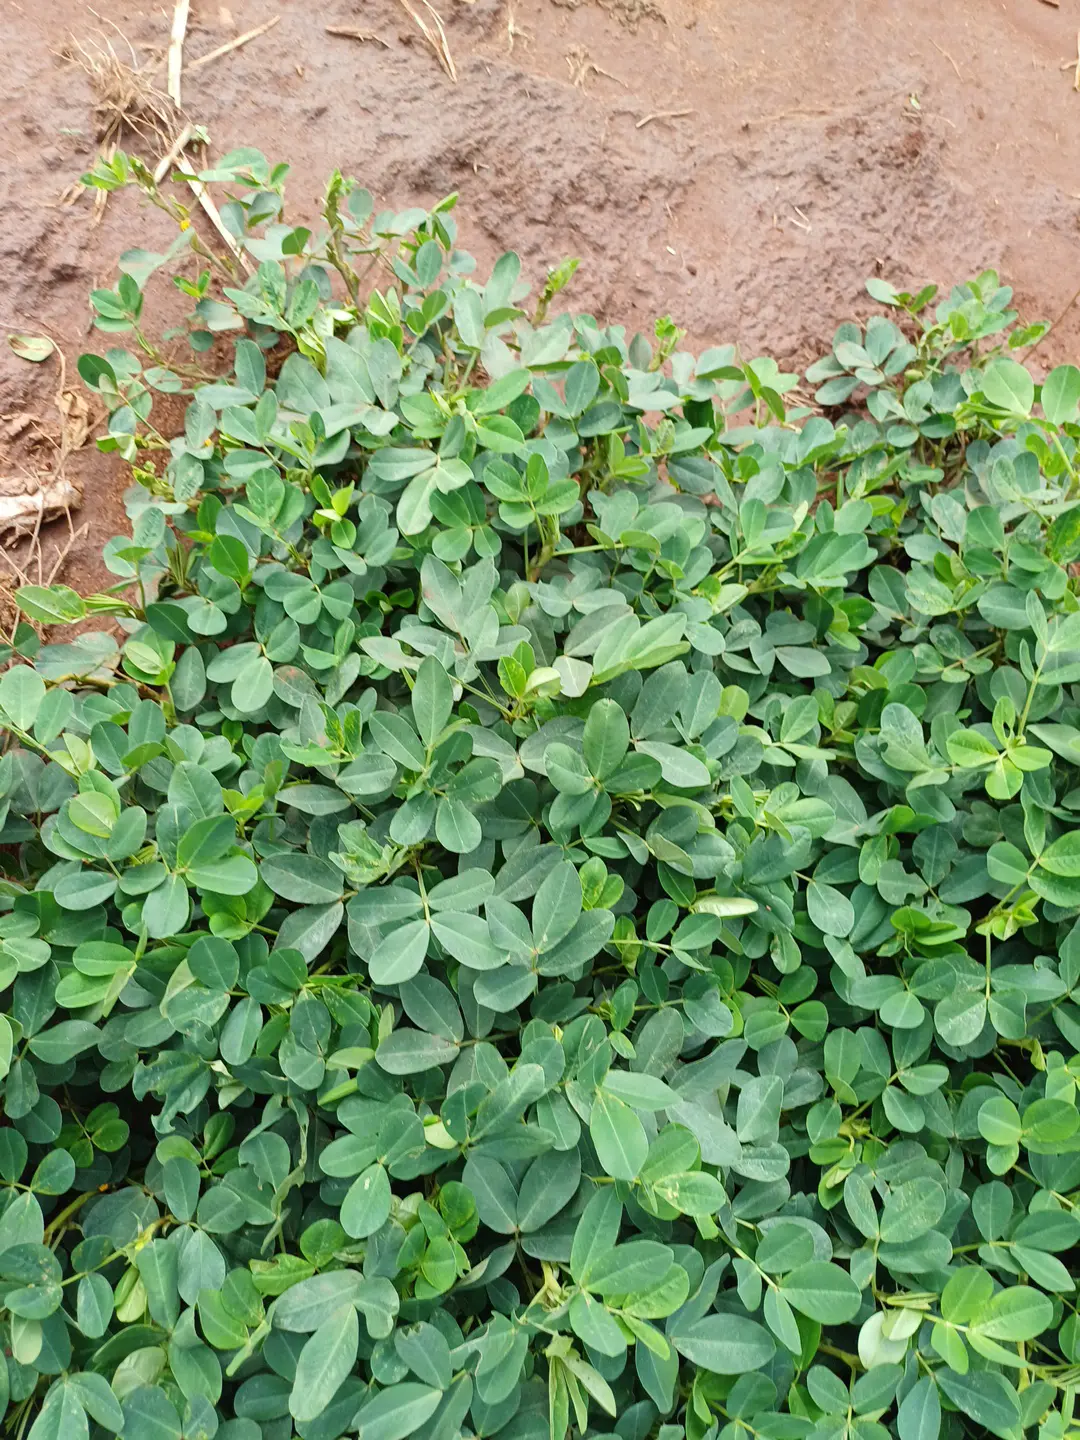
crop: groundnut
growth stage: flowering
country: Kenya
